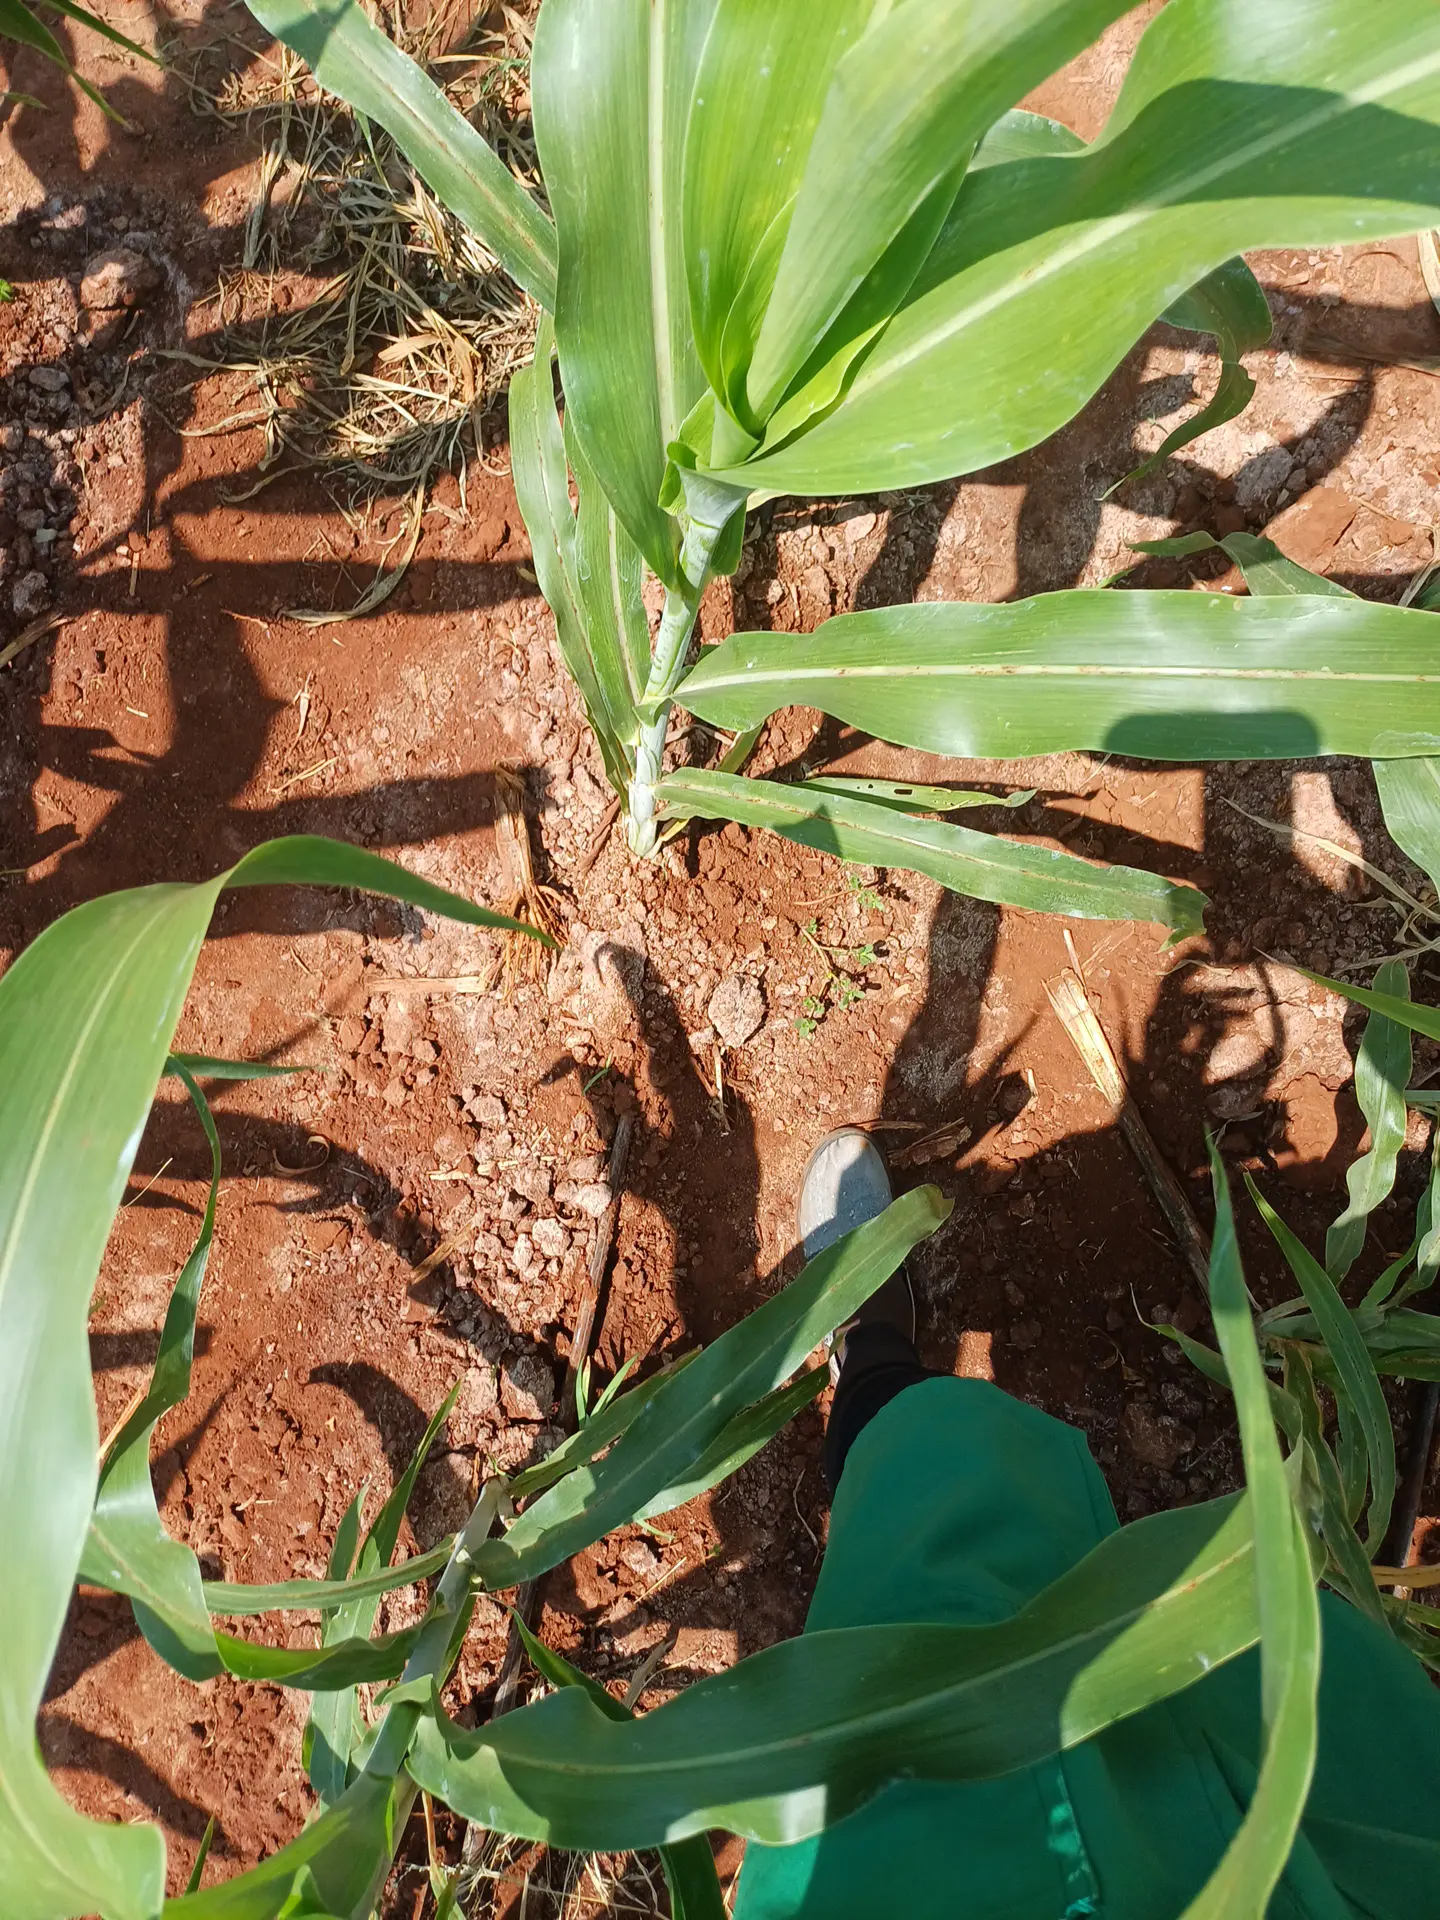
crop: sorghum
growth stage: vegetative
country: Kenya
